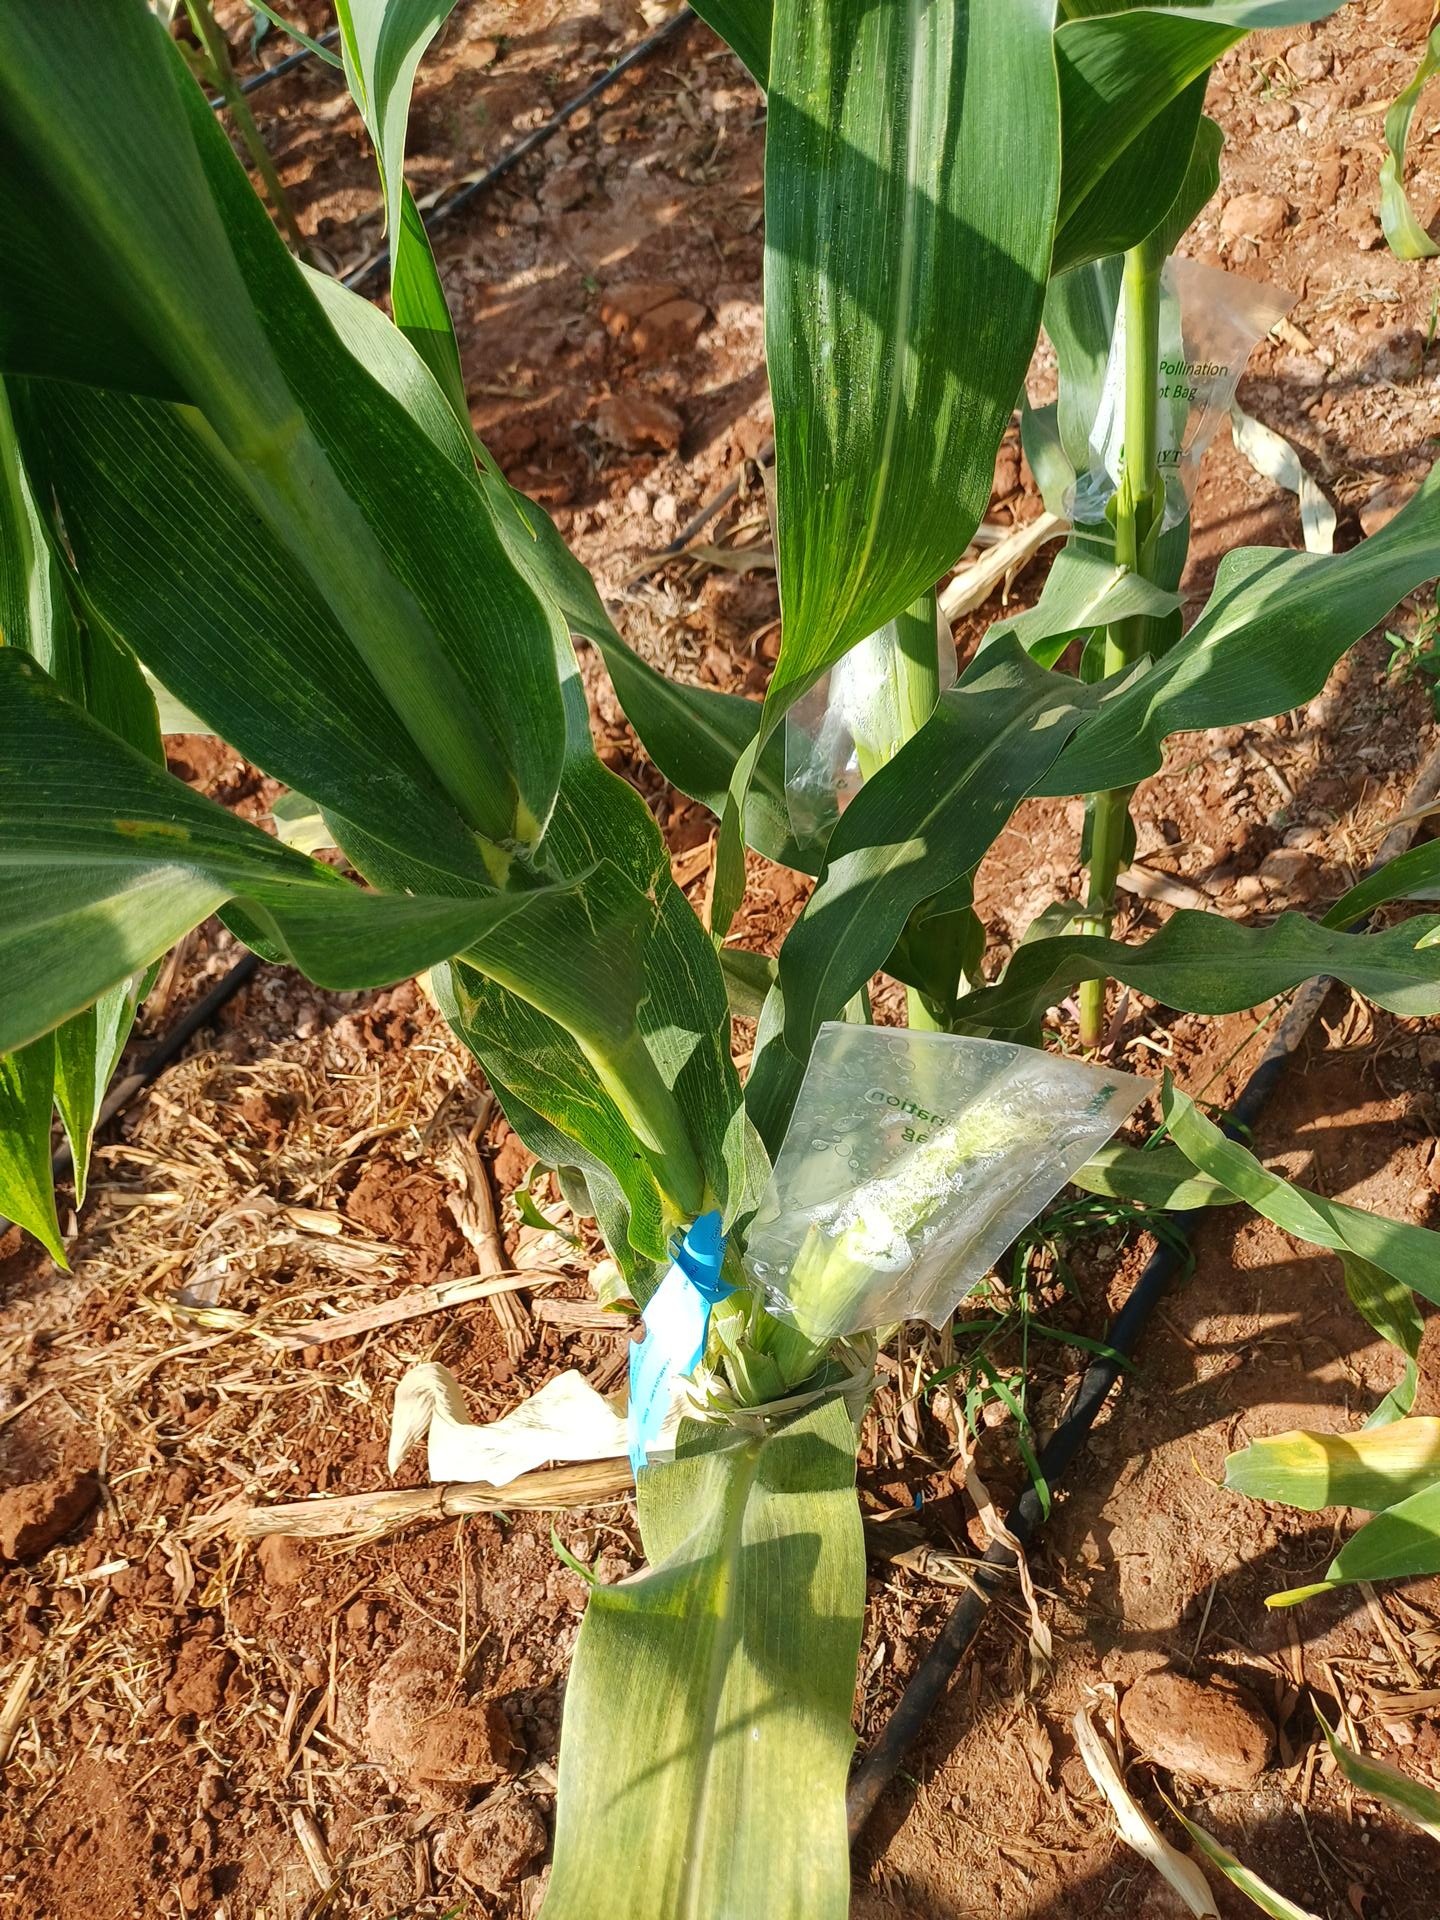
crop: maize
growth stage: flowering
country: Kenya
